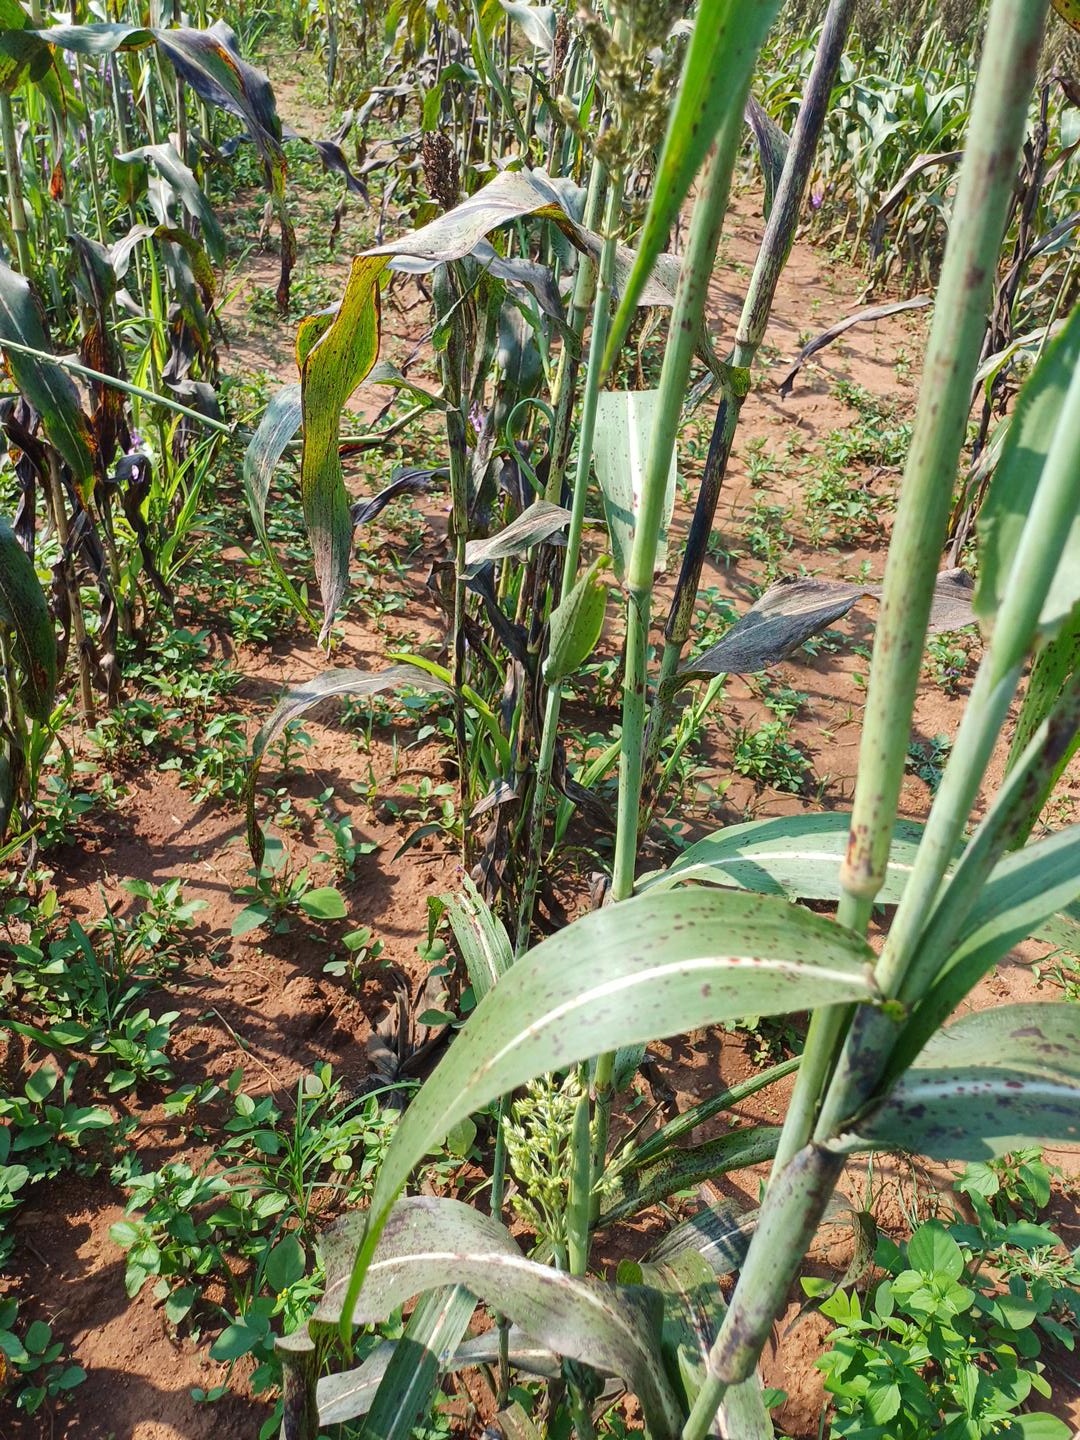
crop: sorghum
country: Kenya
